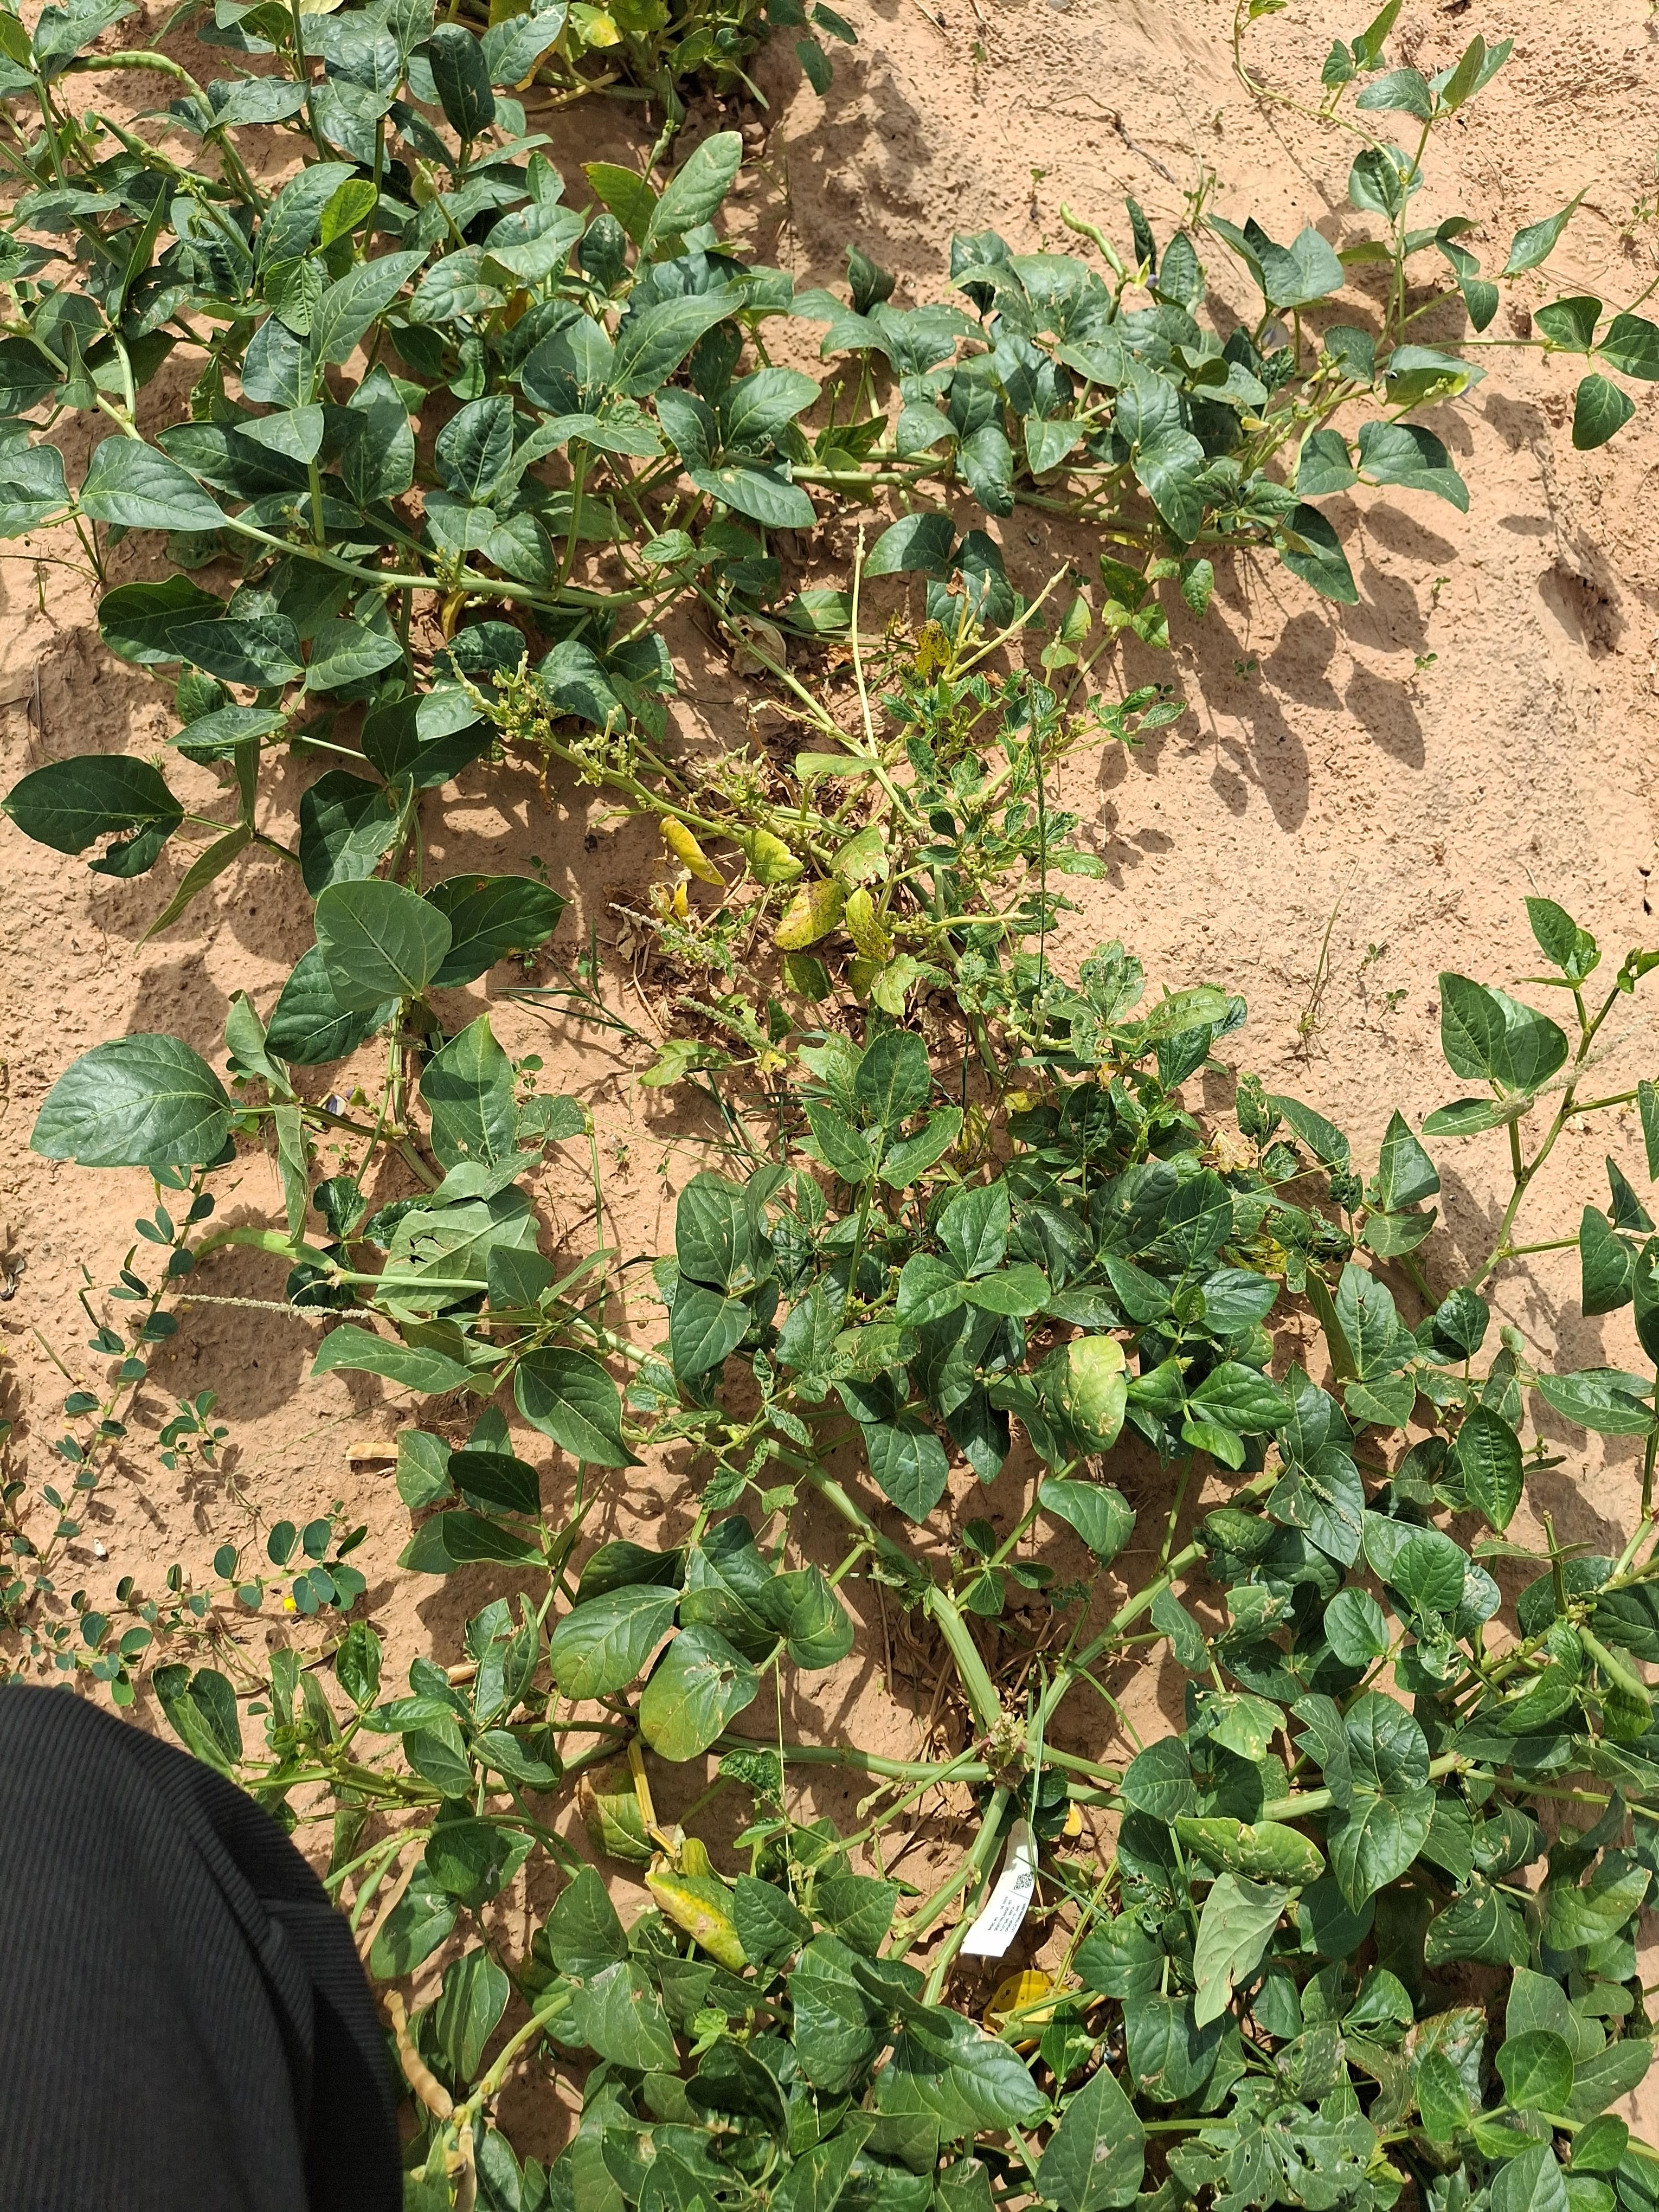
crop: cowpea
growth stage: harvest maturity
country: Nigeria
